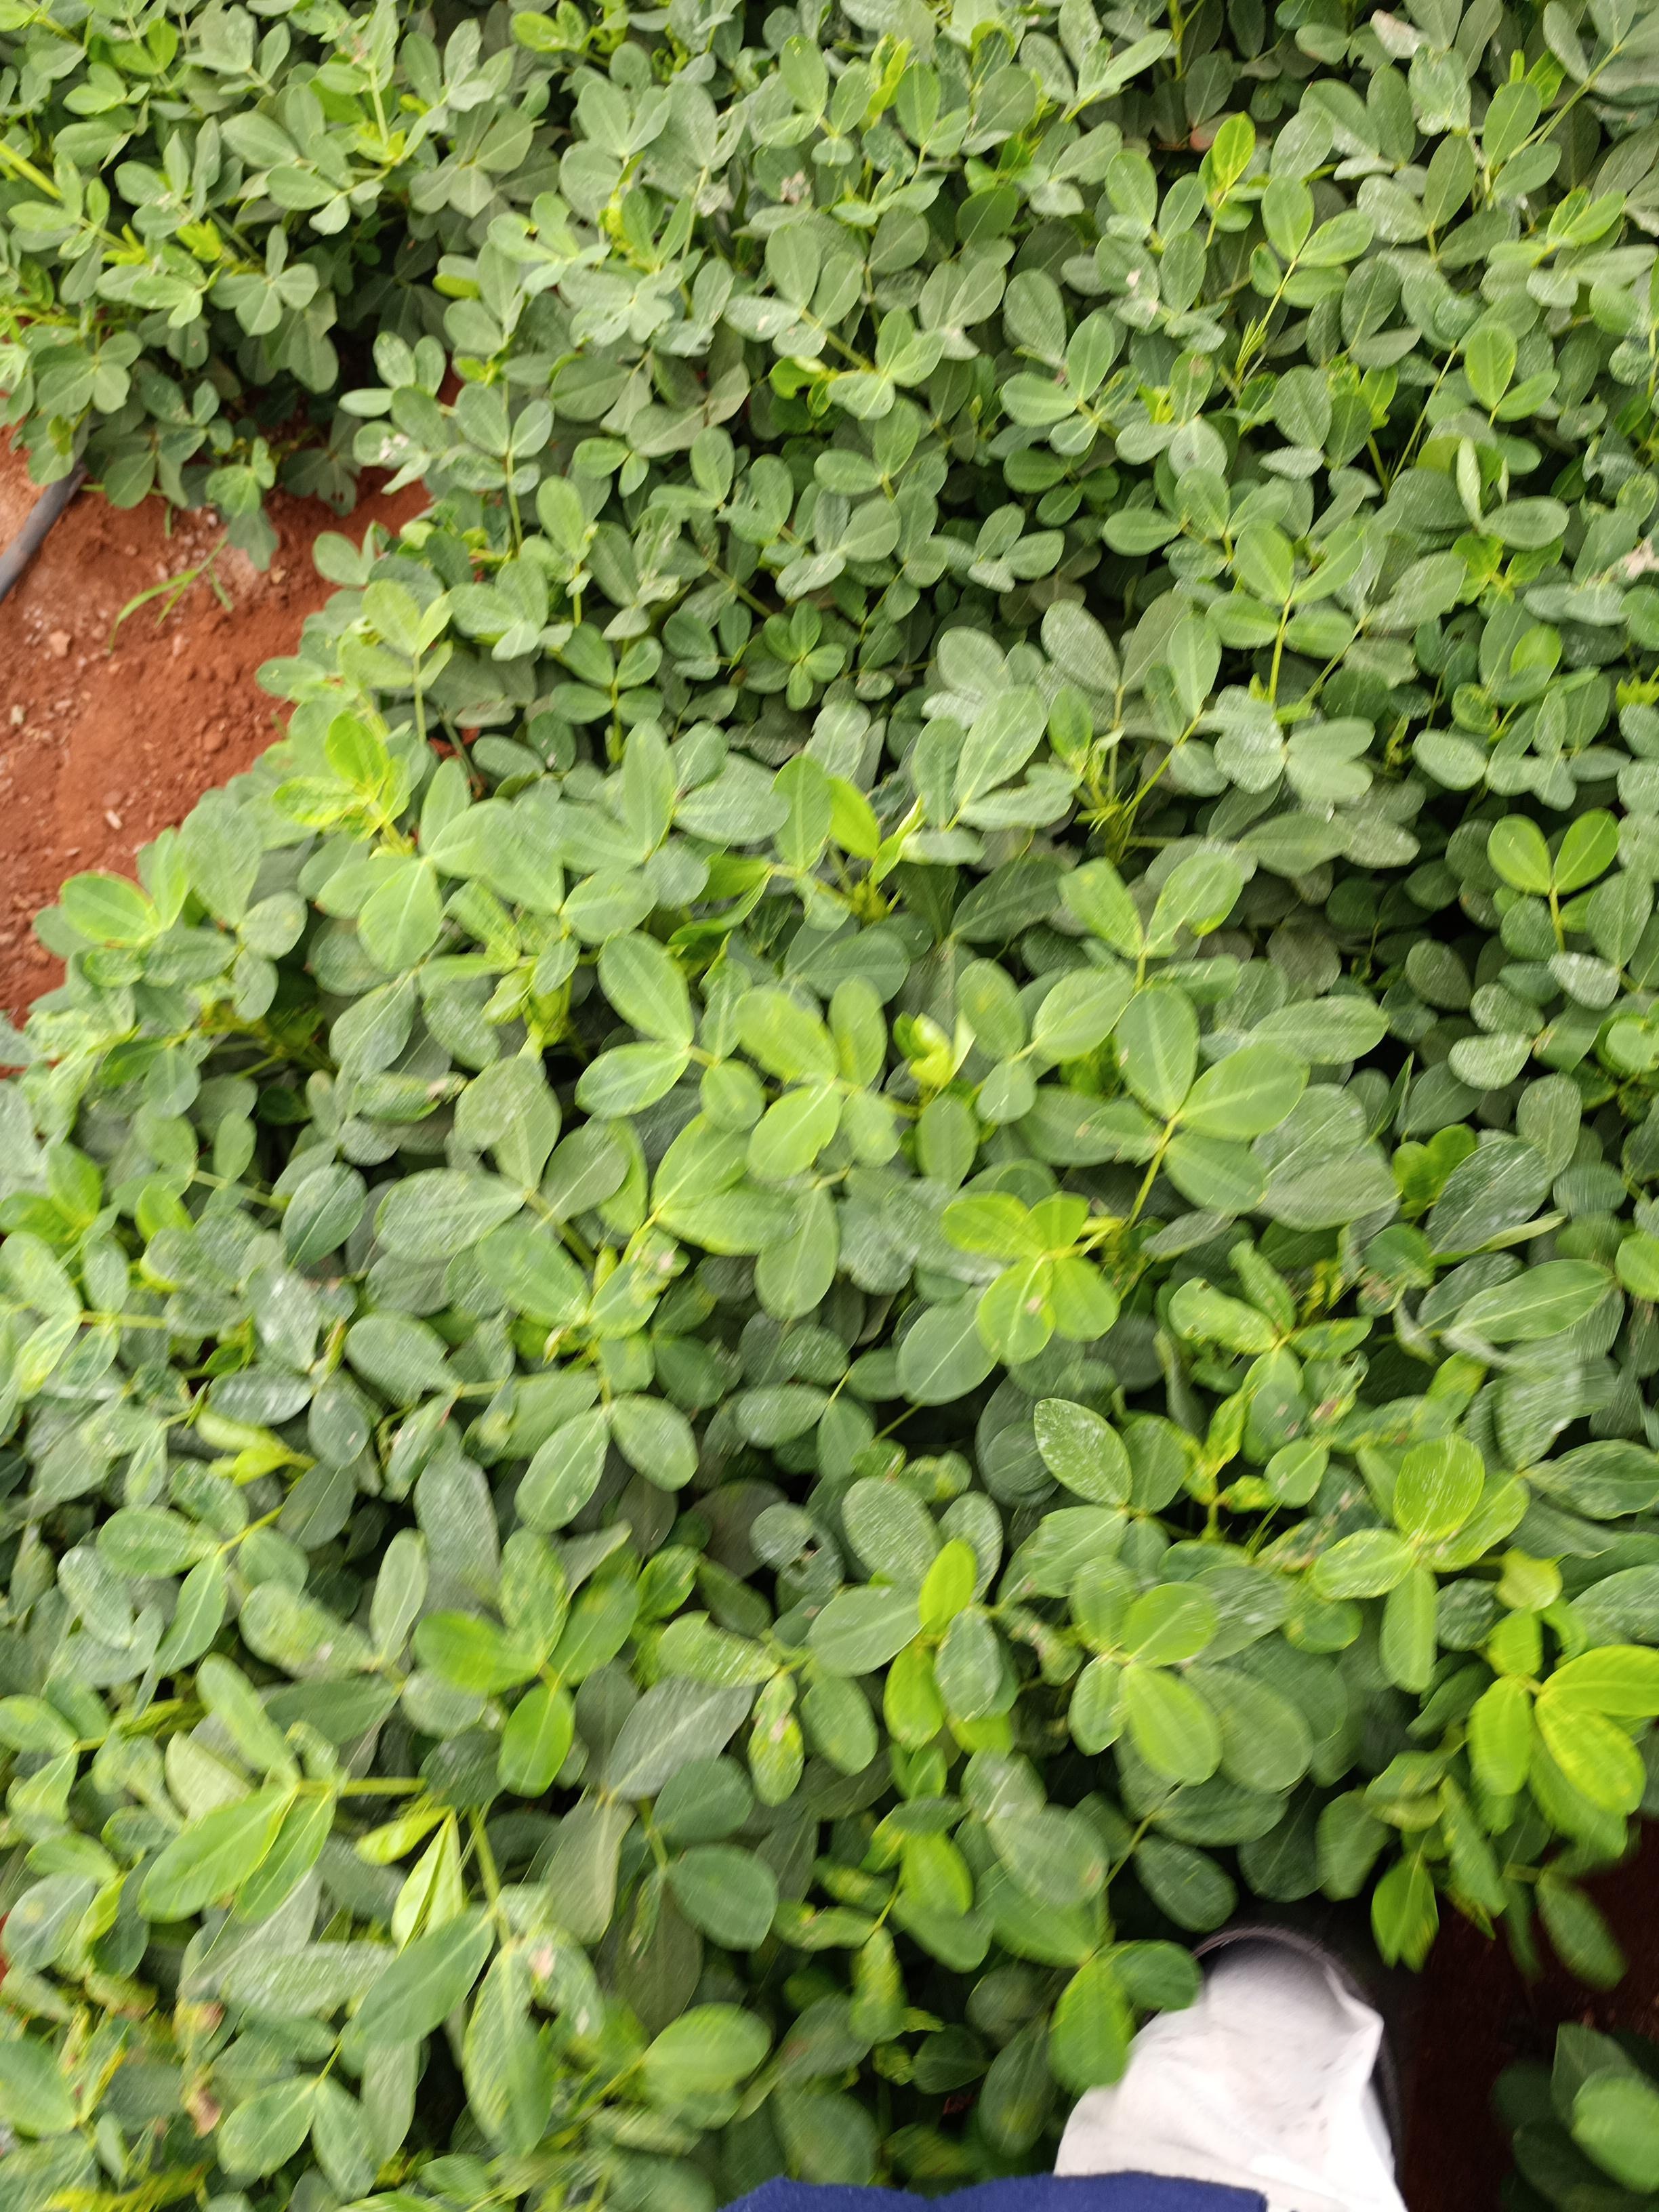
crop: groundnut
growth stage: pegging
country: Kenya
